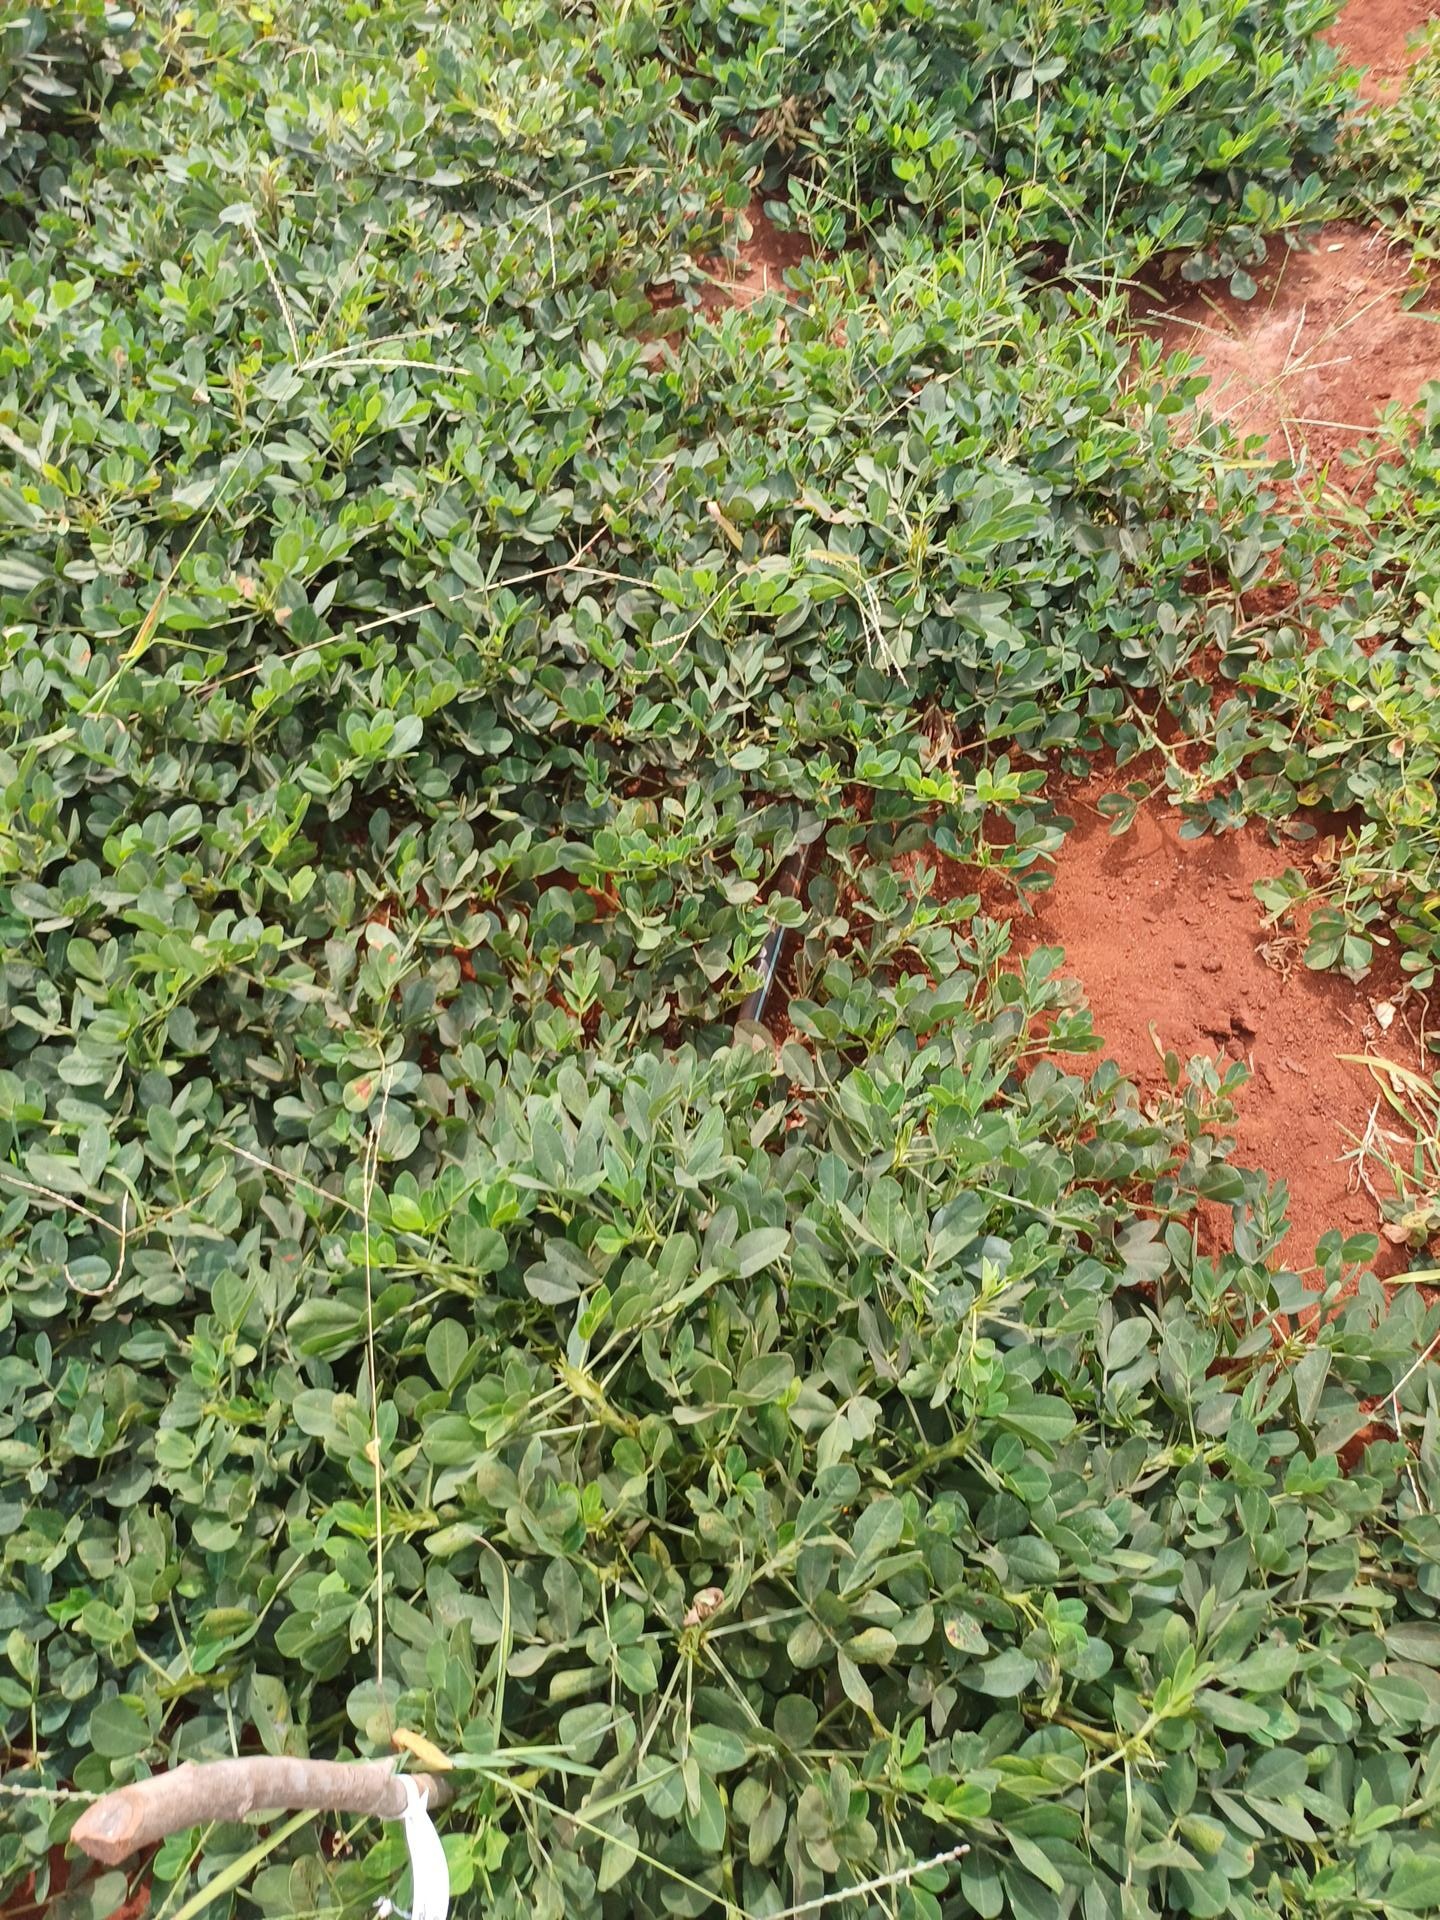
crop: groundnut
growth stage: maturity
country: Kenya
